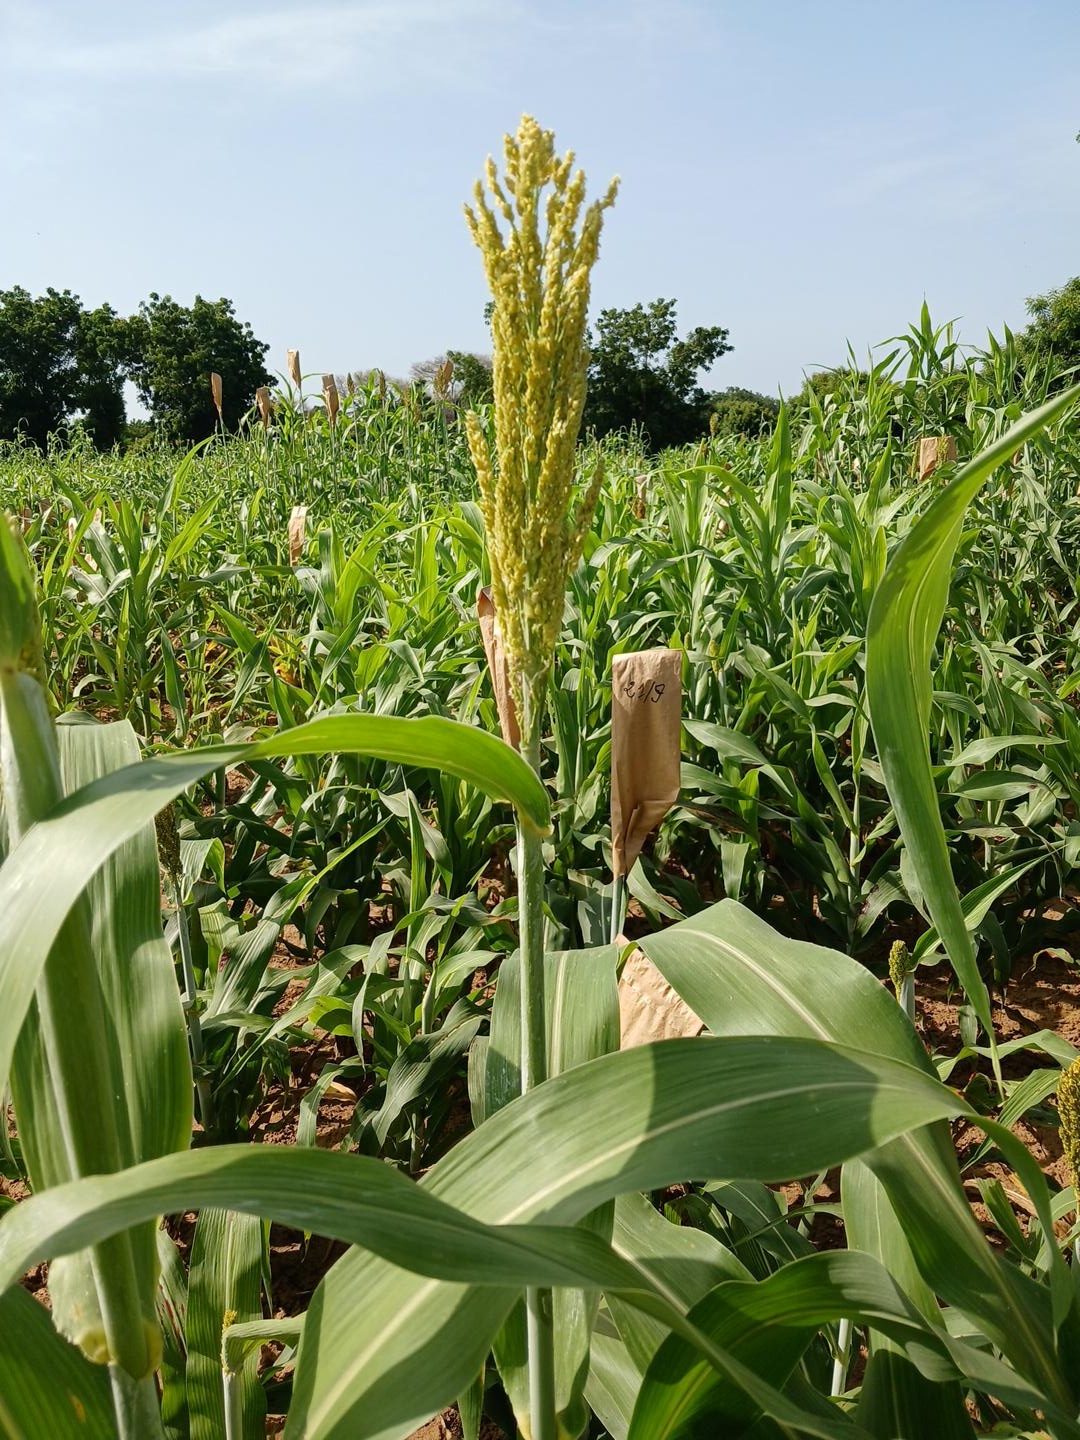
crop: sorghum
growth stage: heading tuber
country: Senegal
